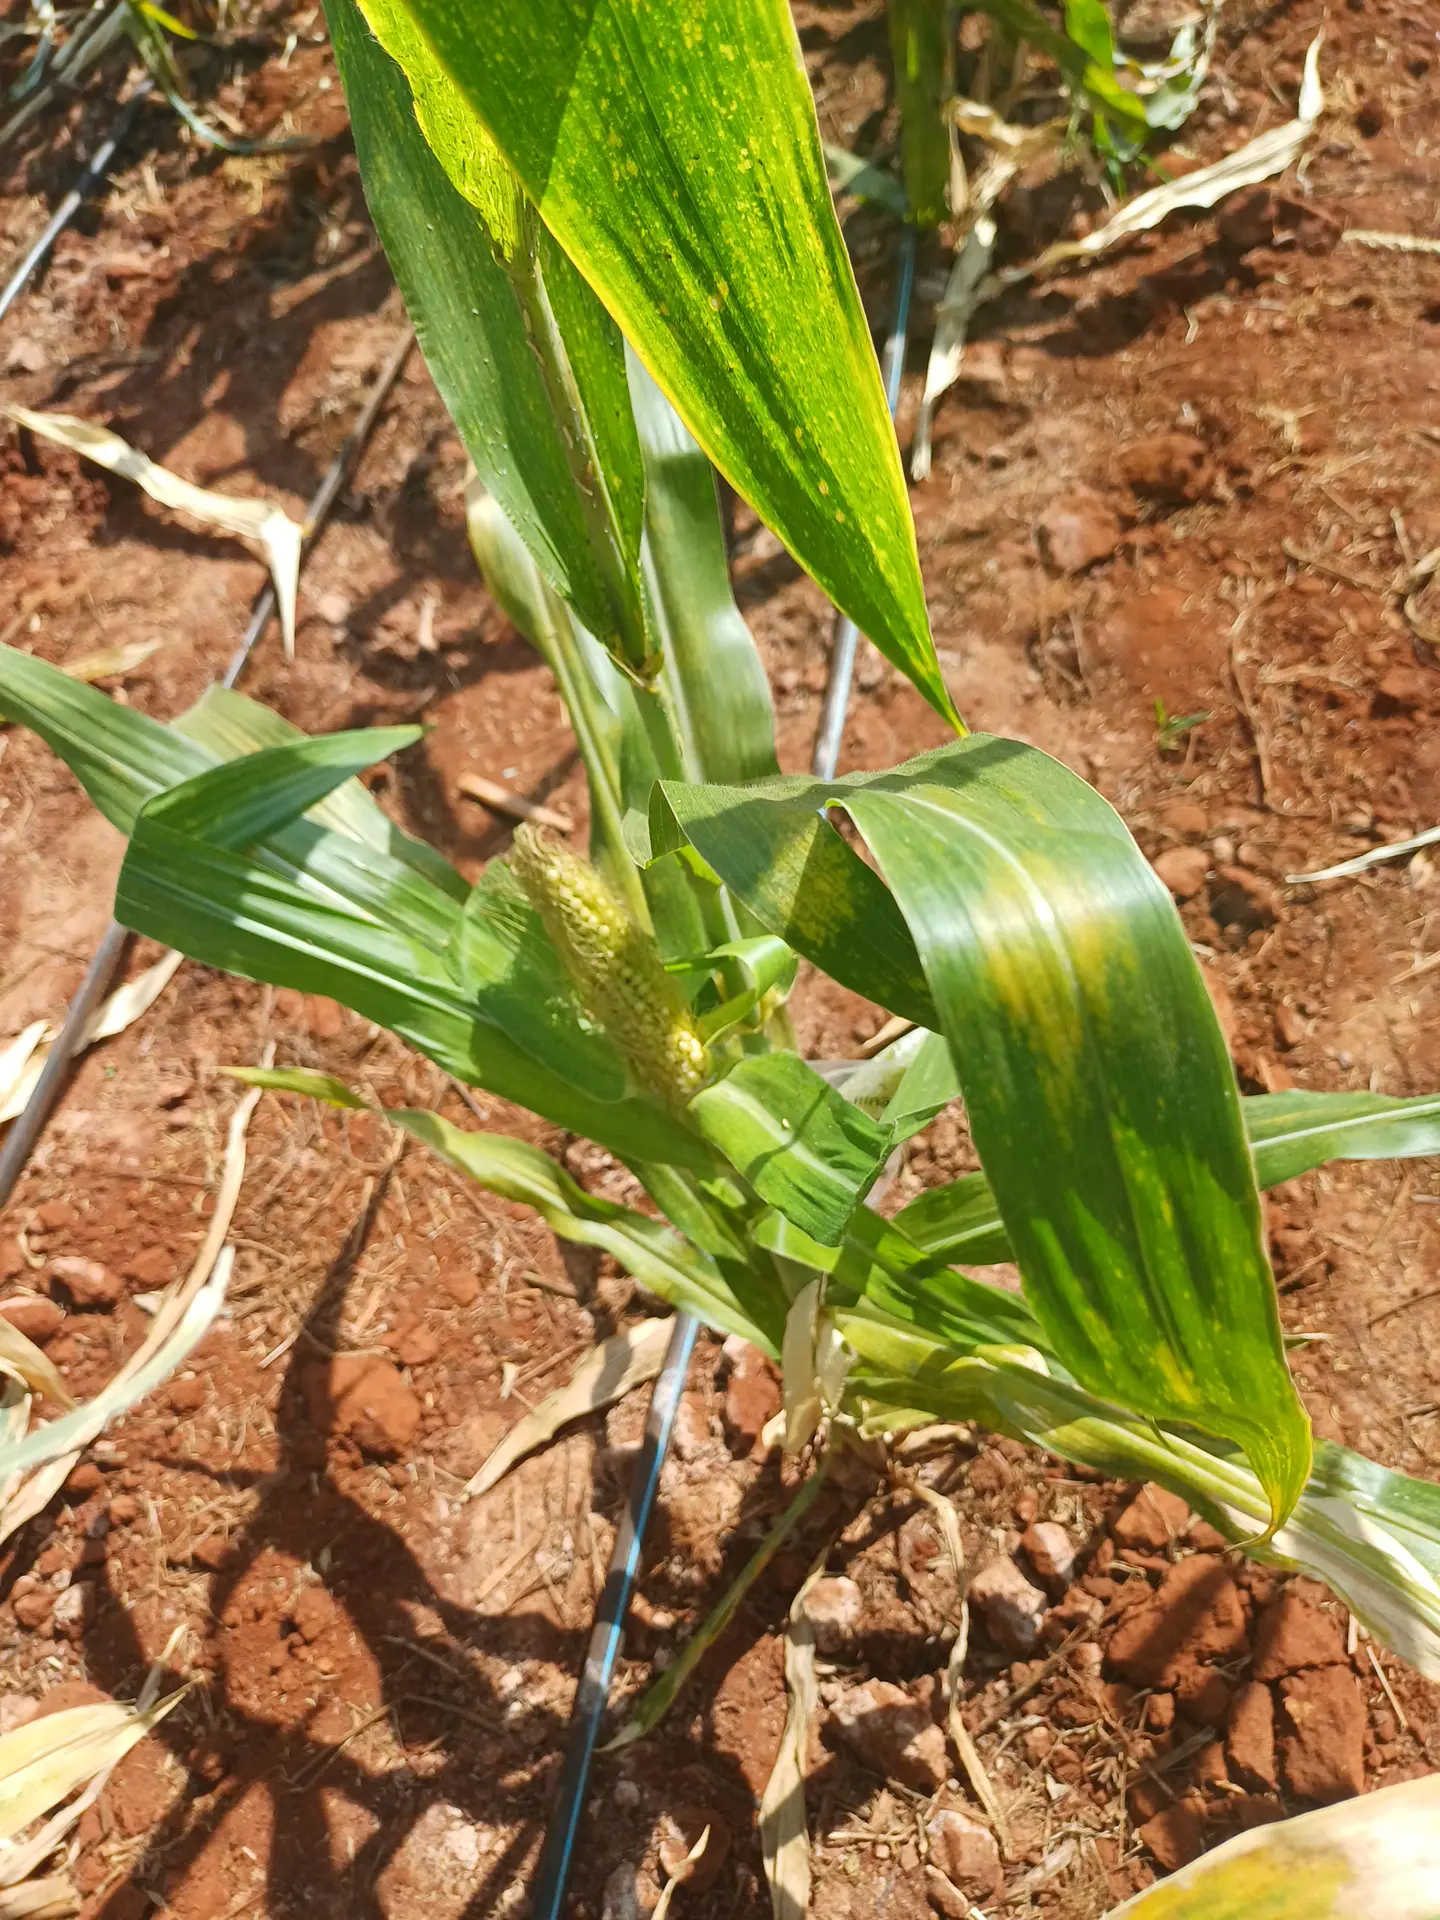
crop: maize
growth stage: flowering
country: Kenya
